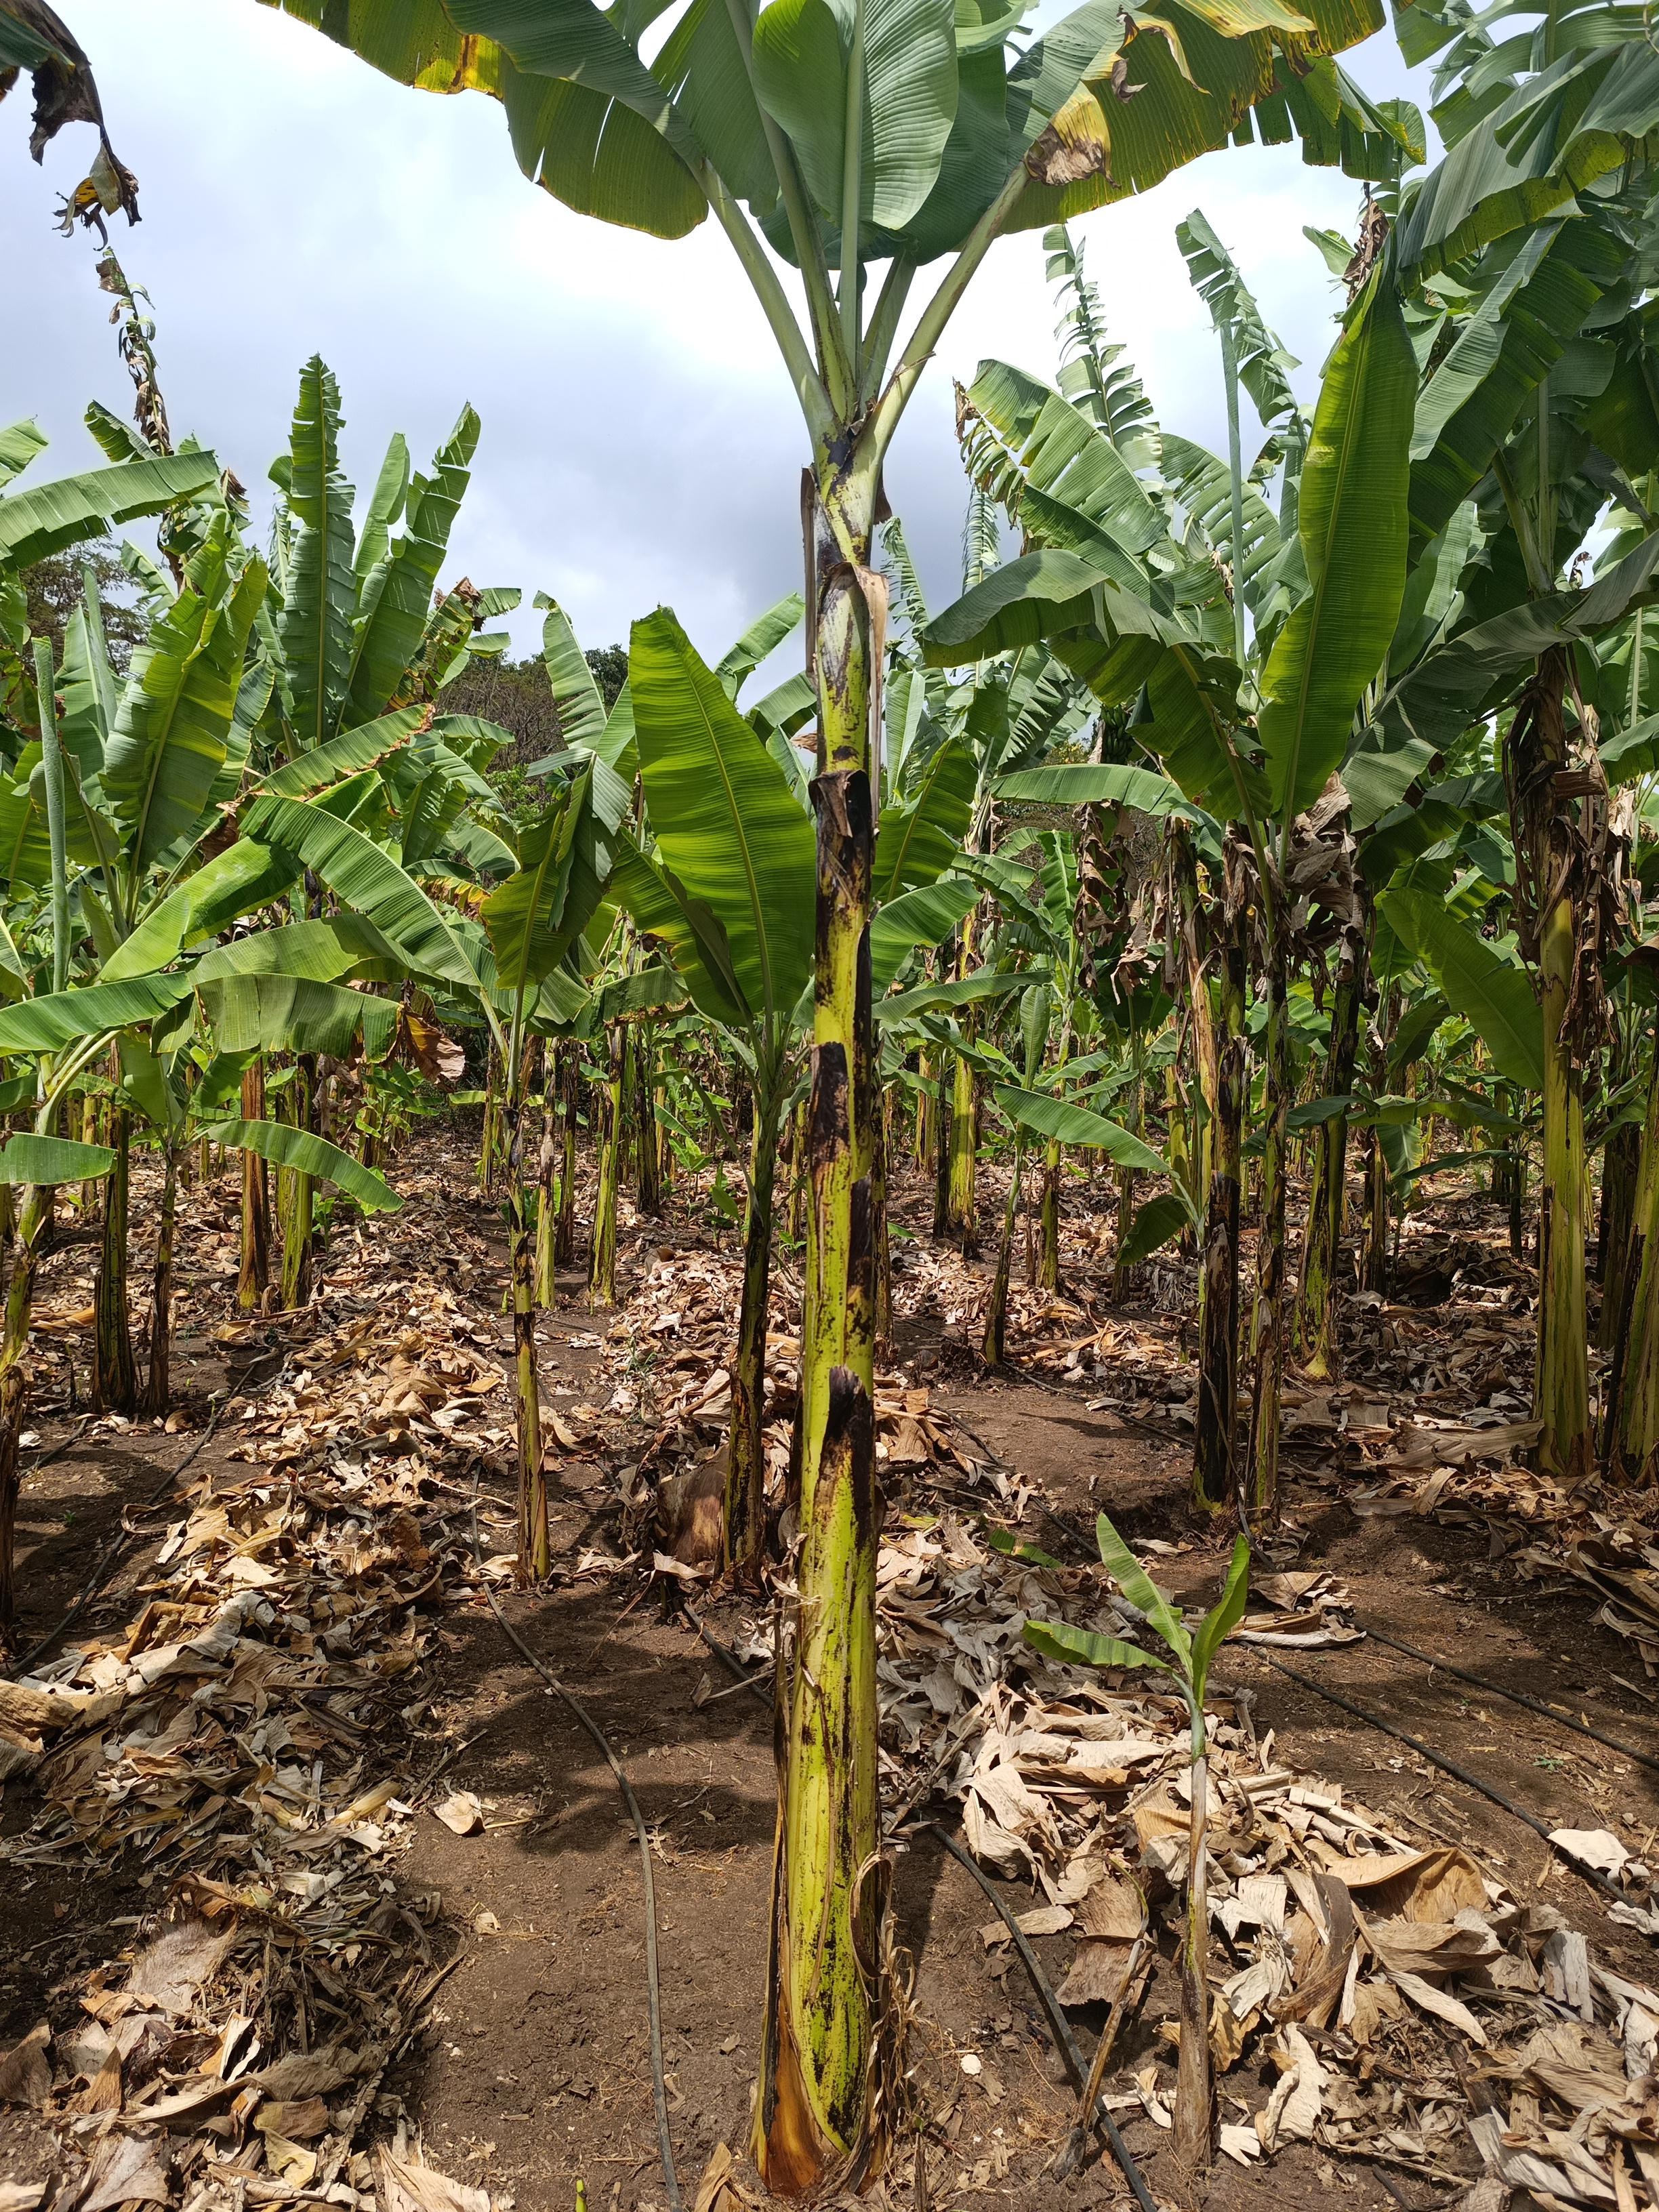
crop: banana
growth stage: vegetative
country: Tanzania
